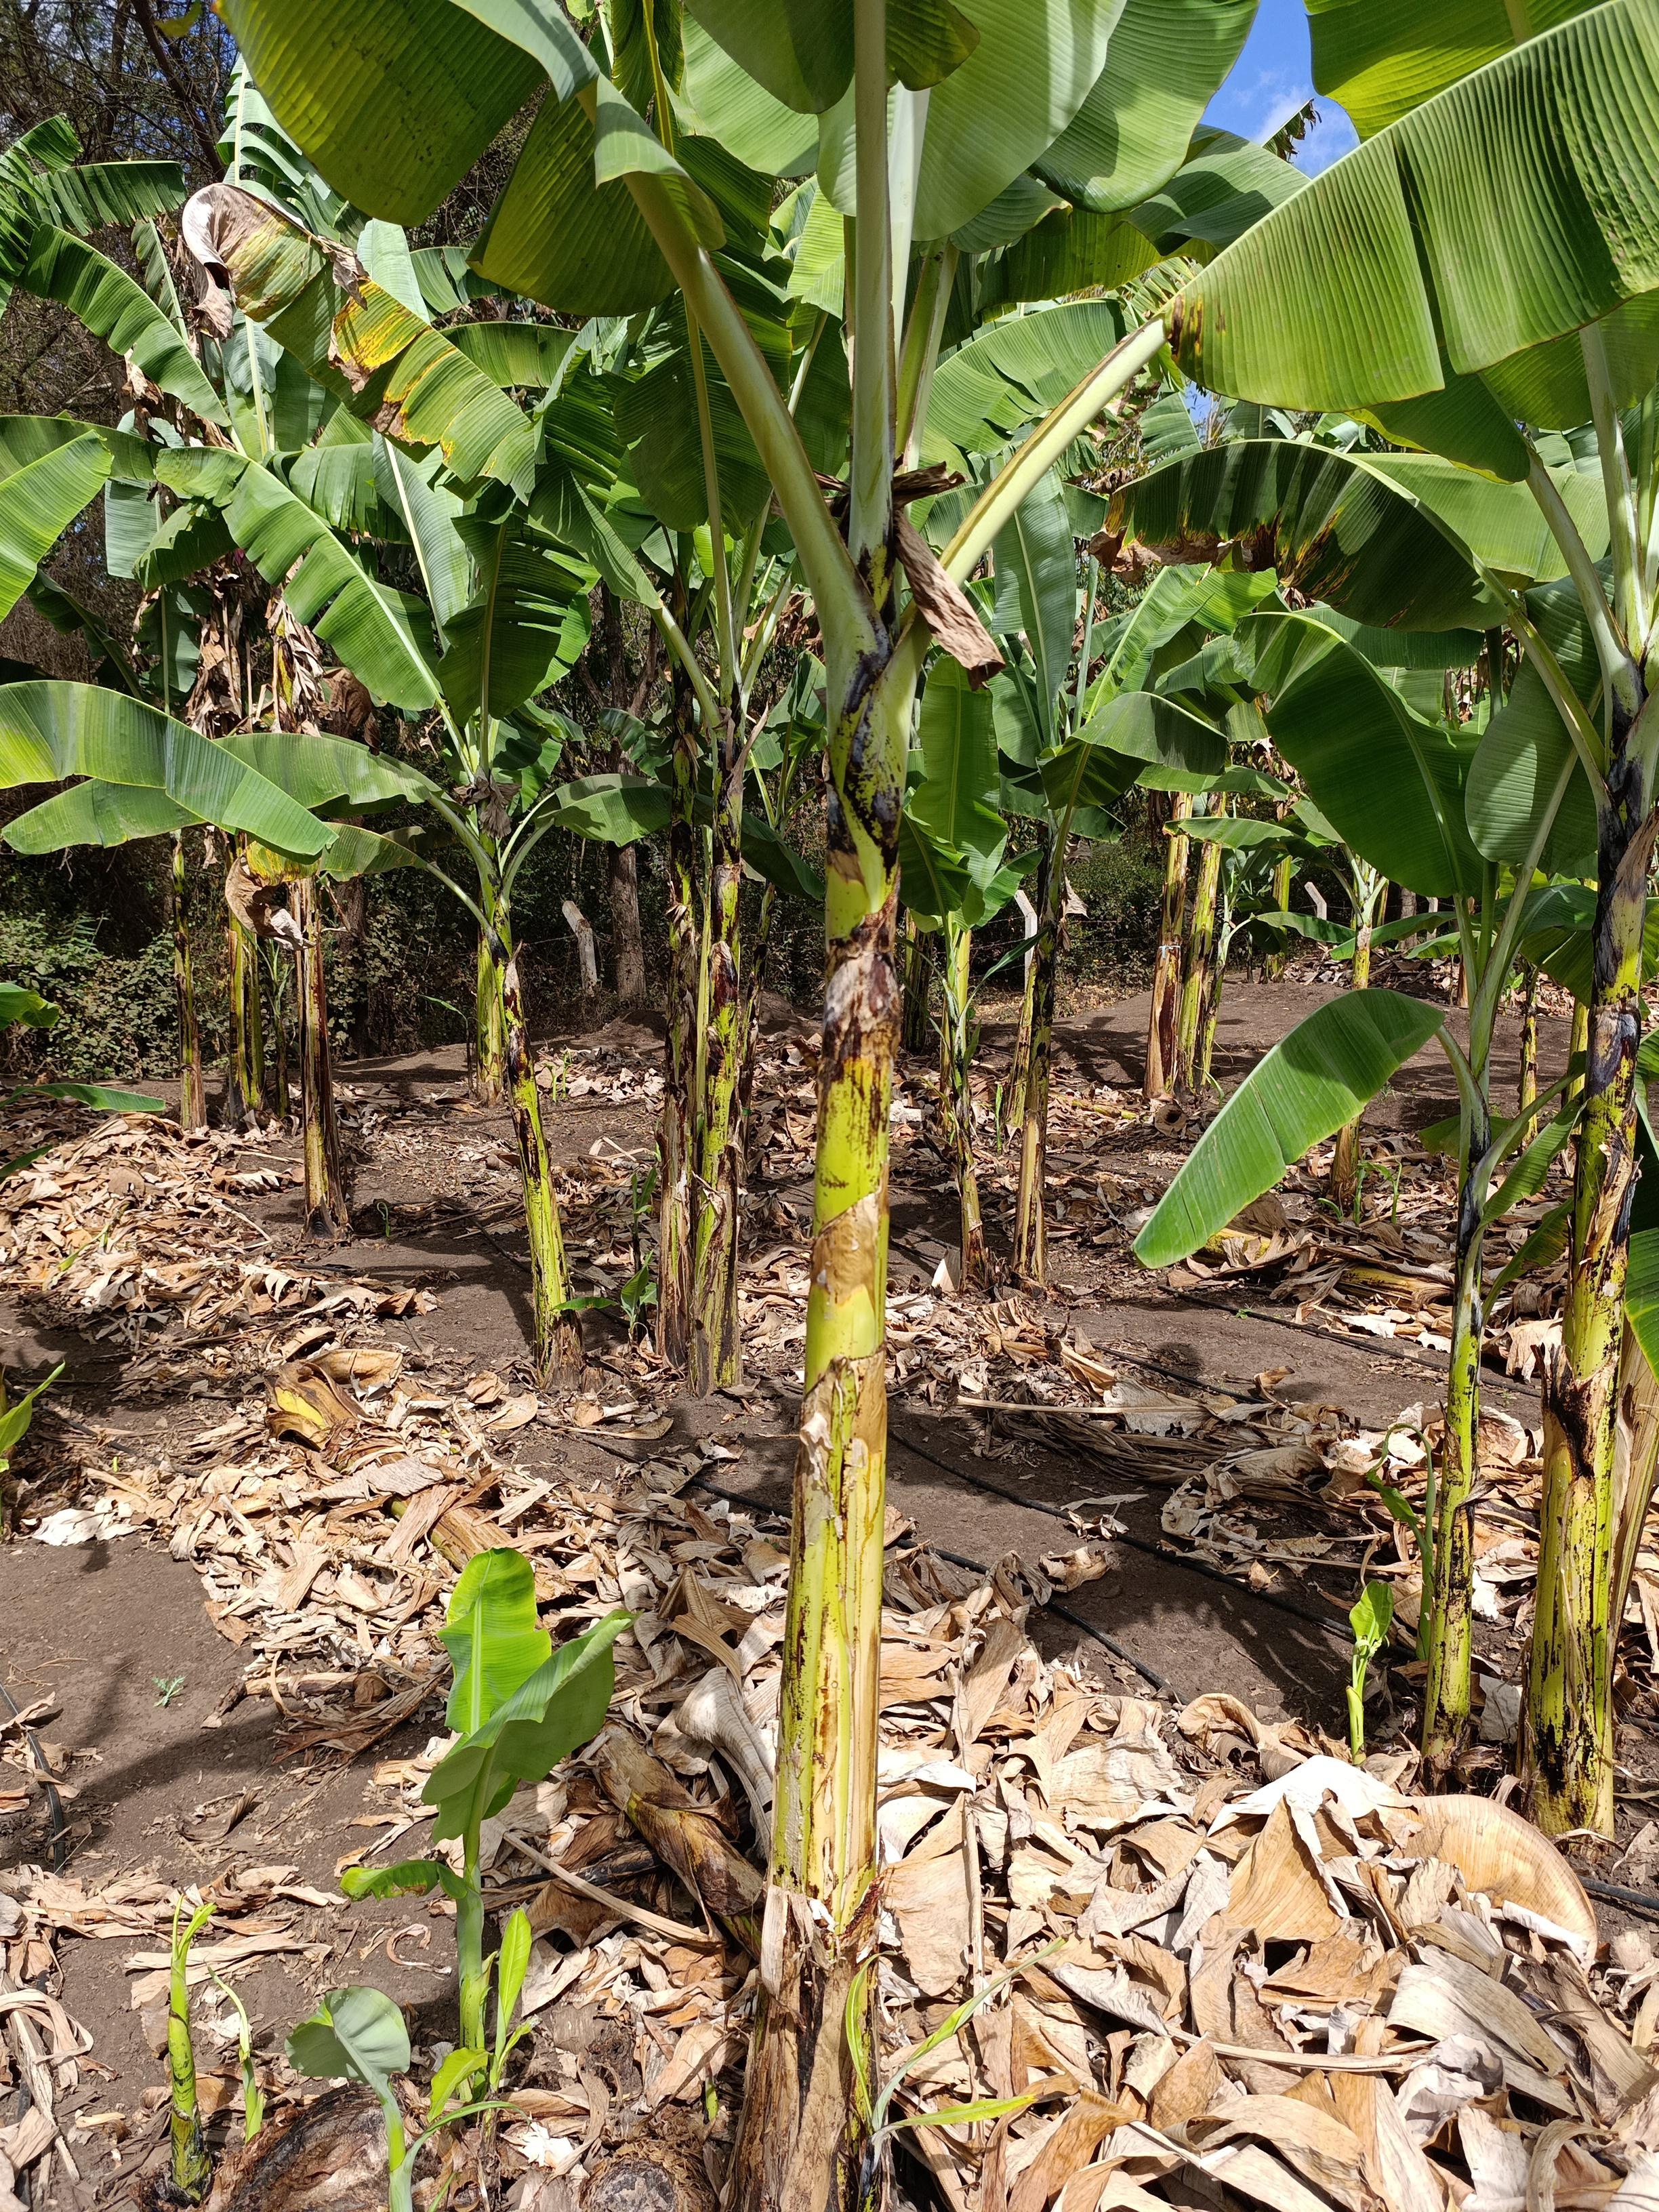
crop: banana
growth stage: vegetative
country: Tanzania
